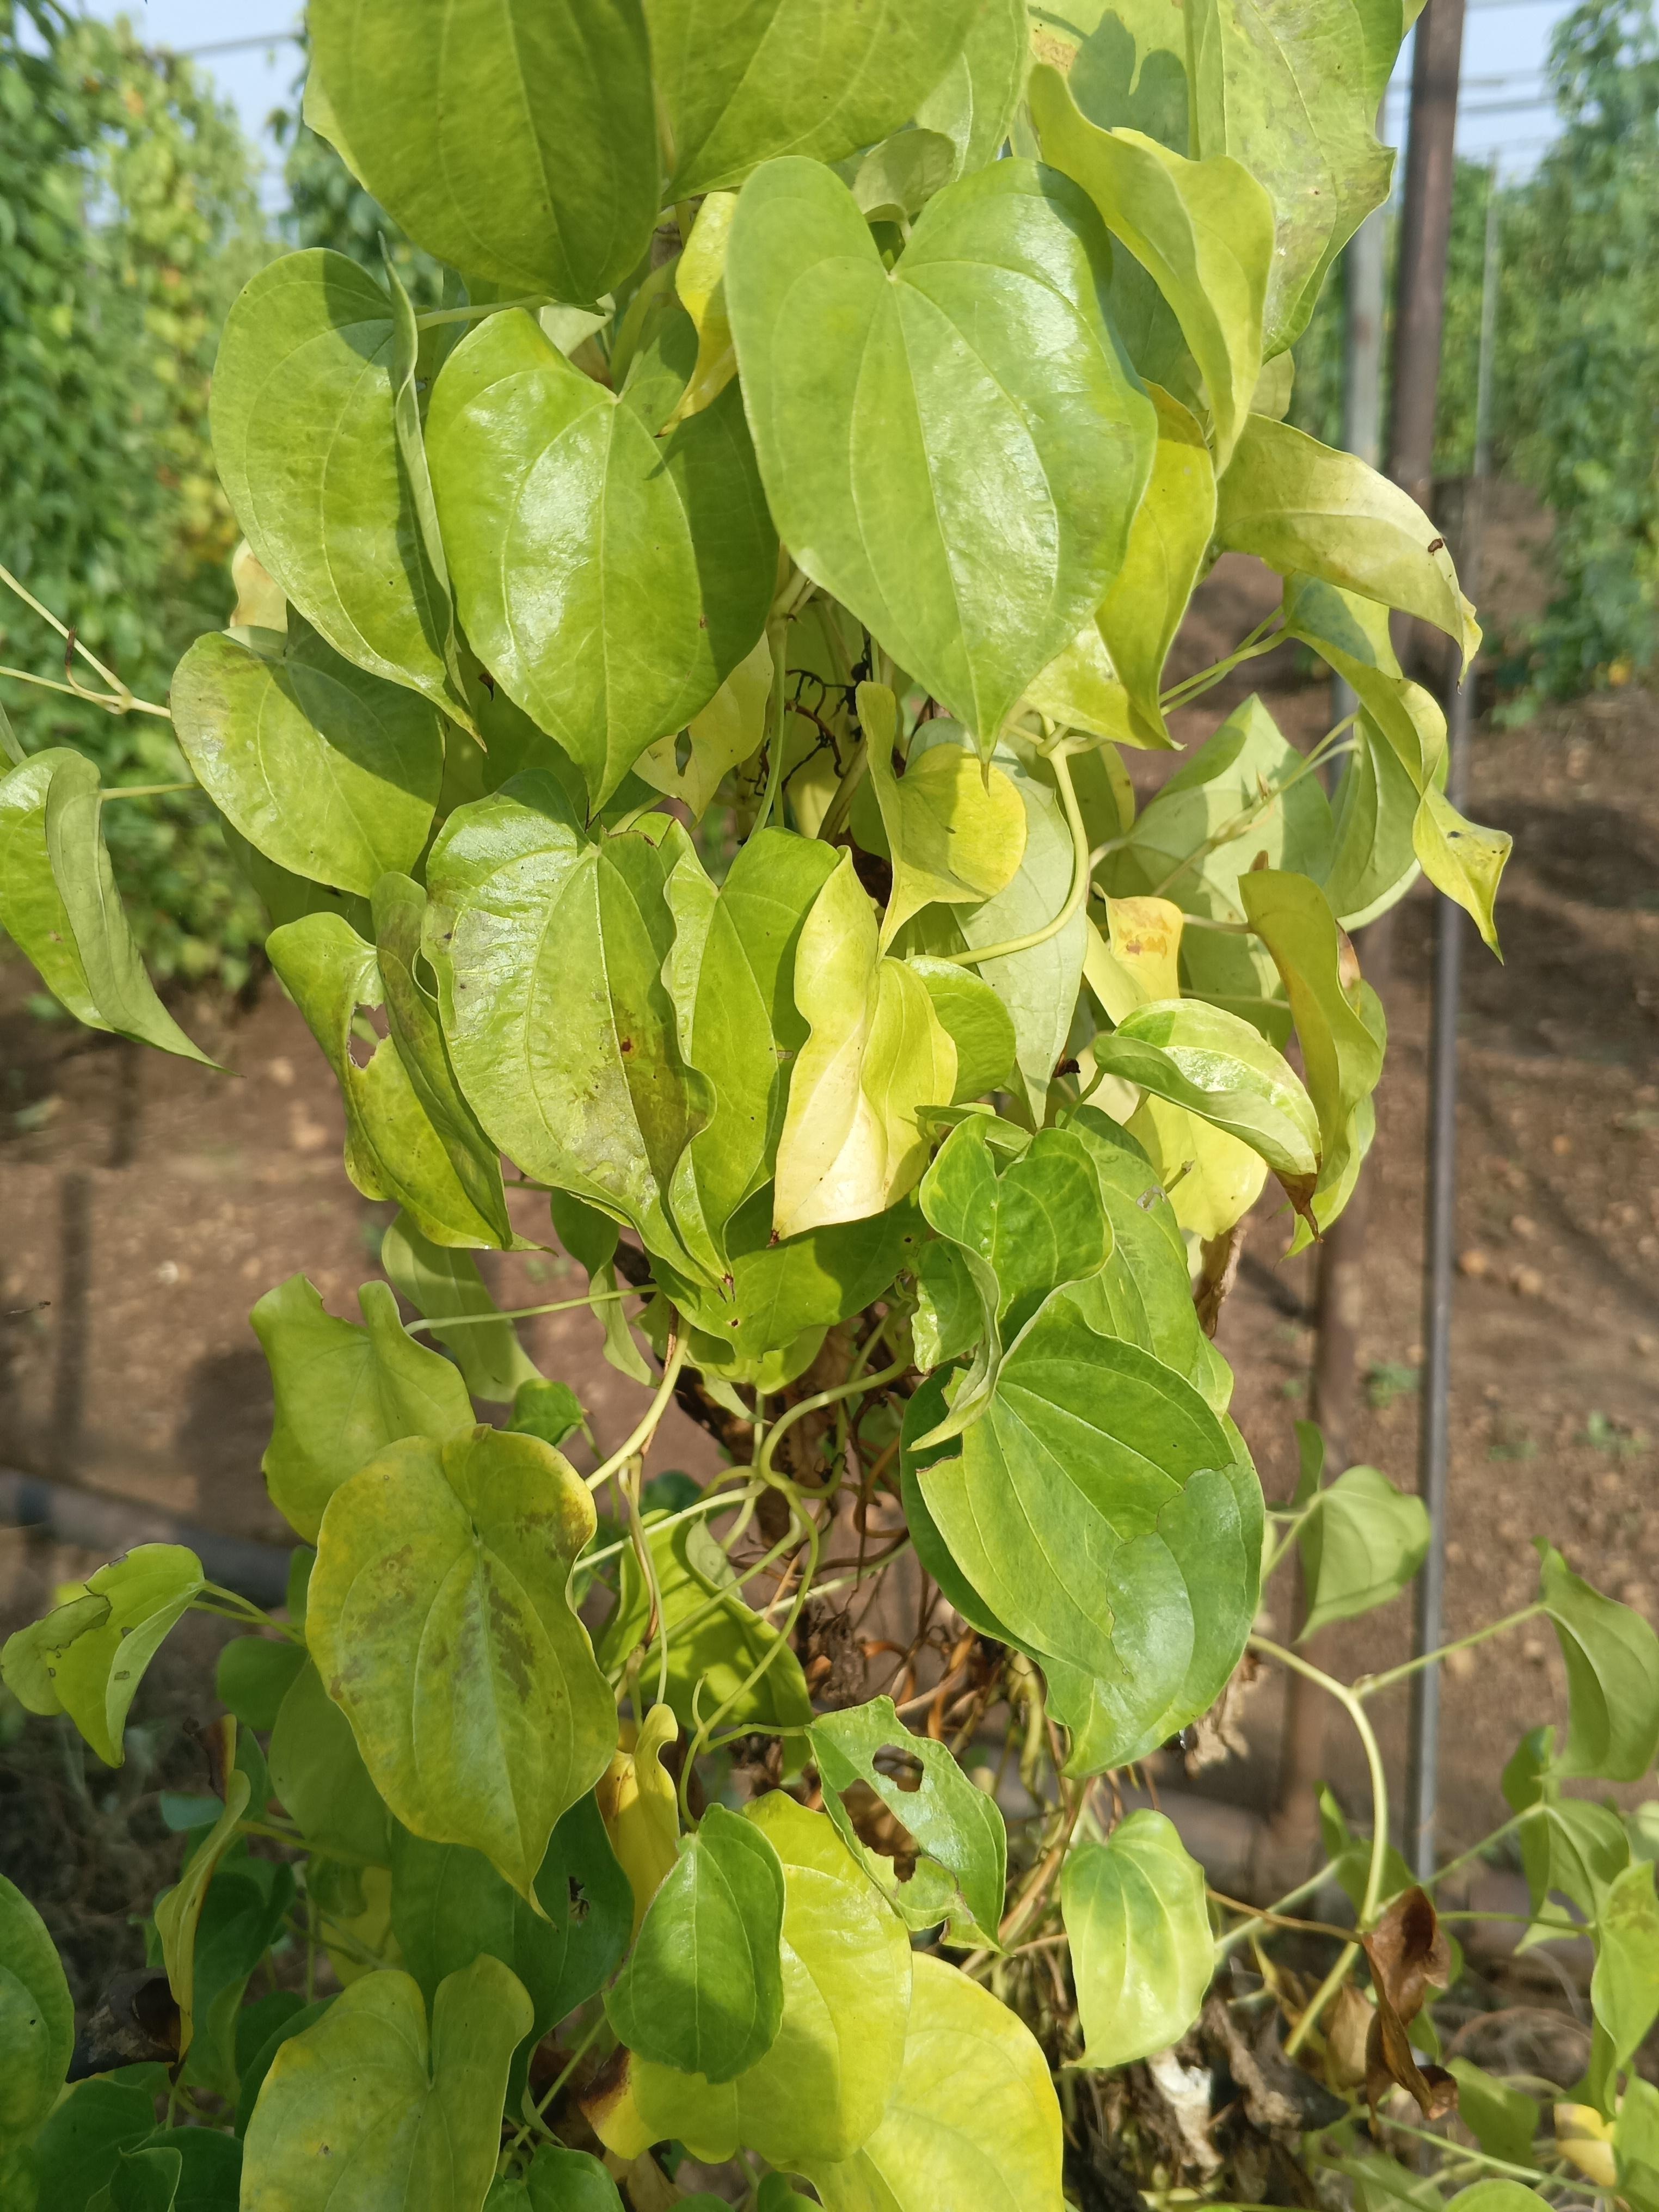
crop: yam
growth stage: maturity
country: Nigeria
